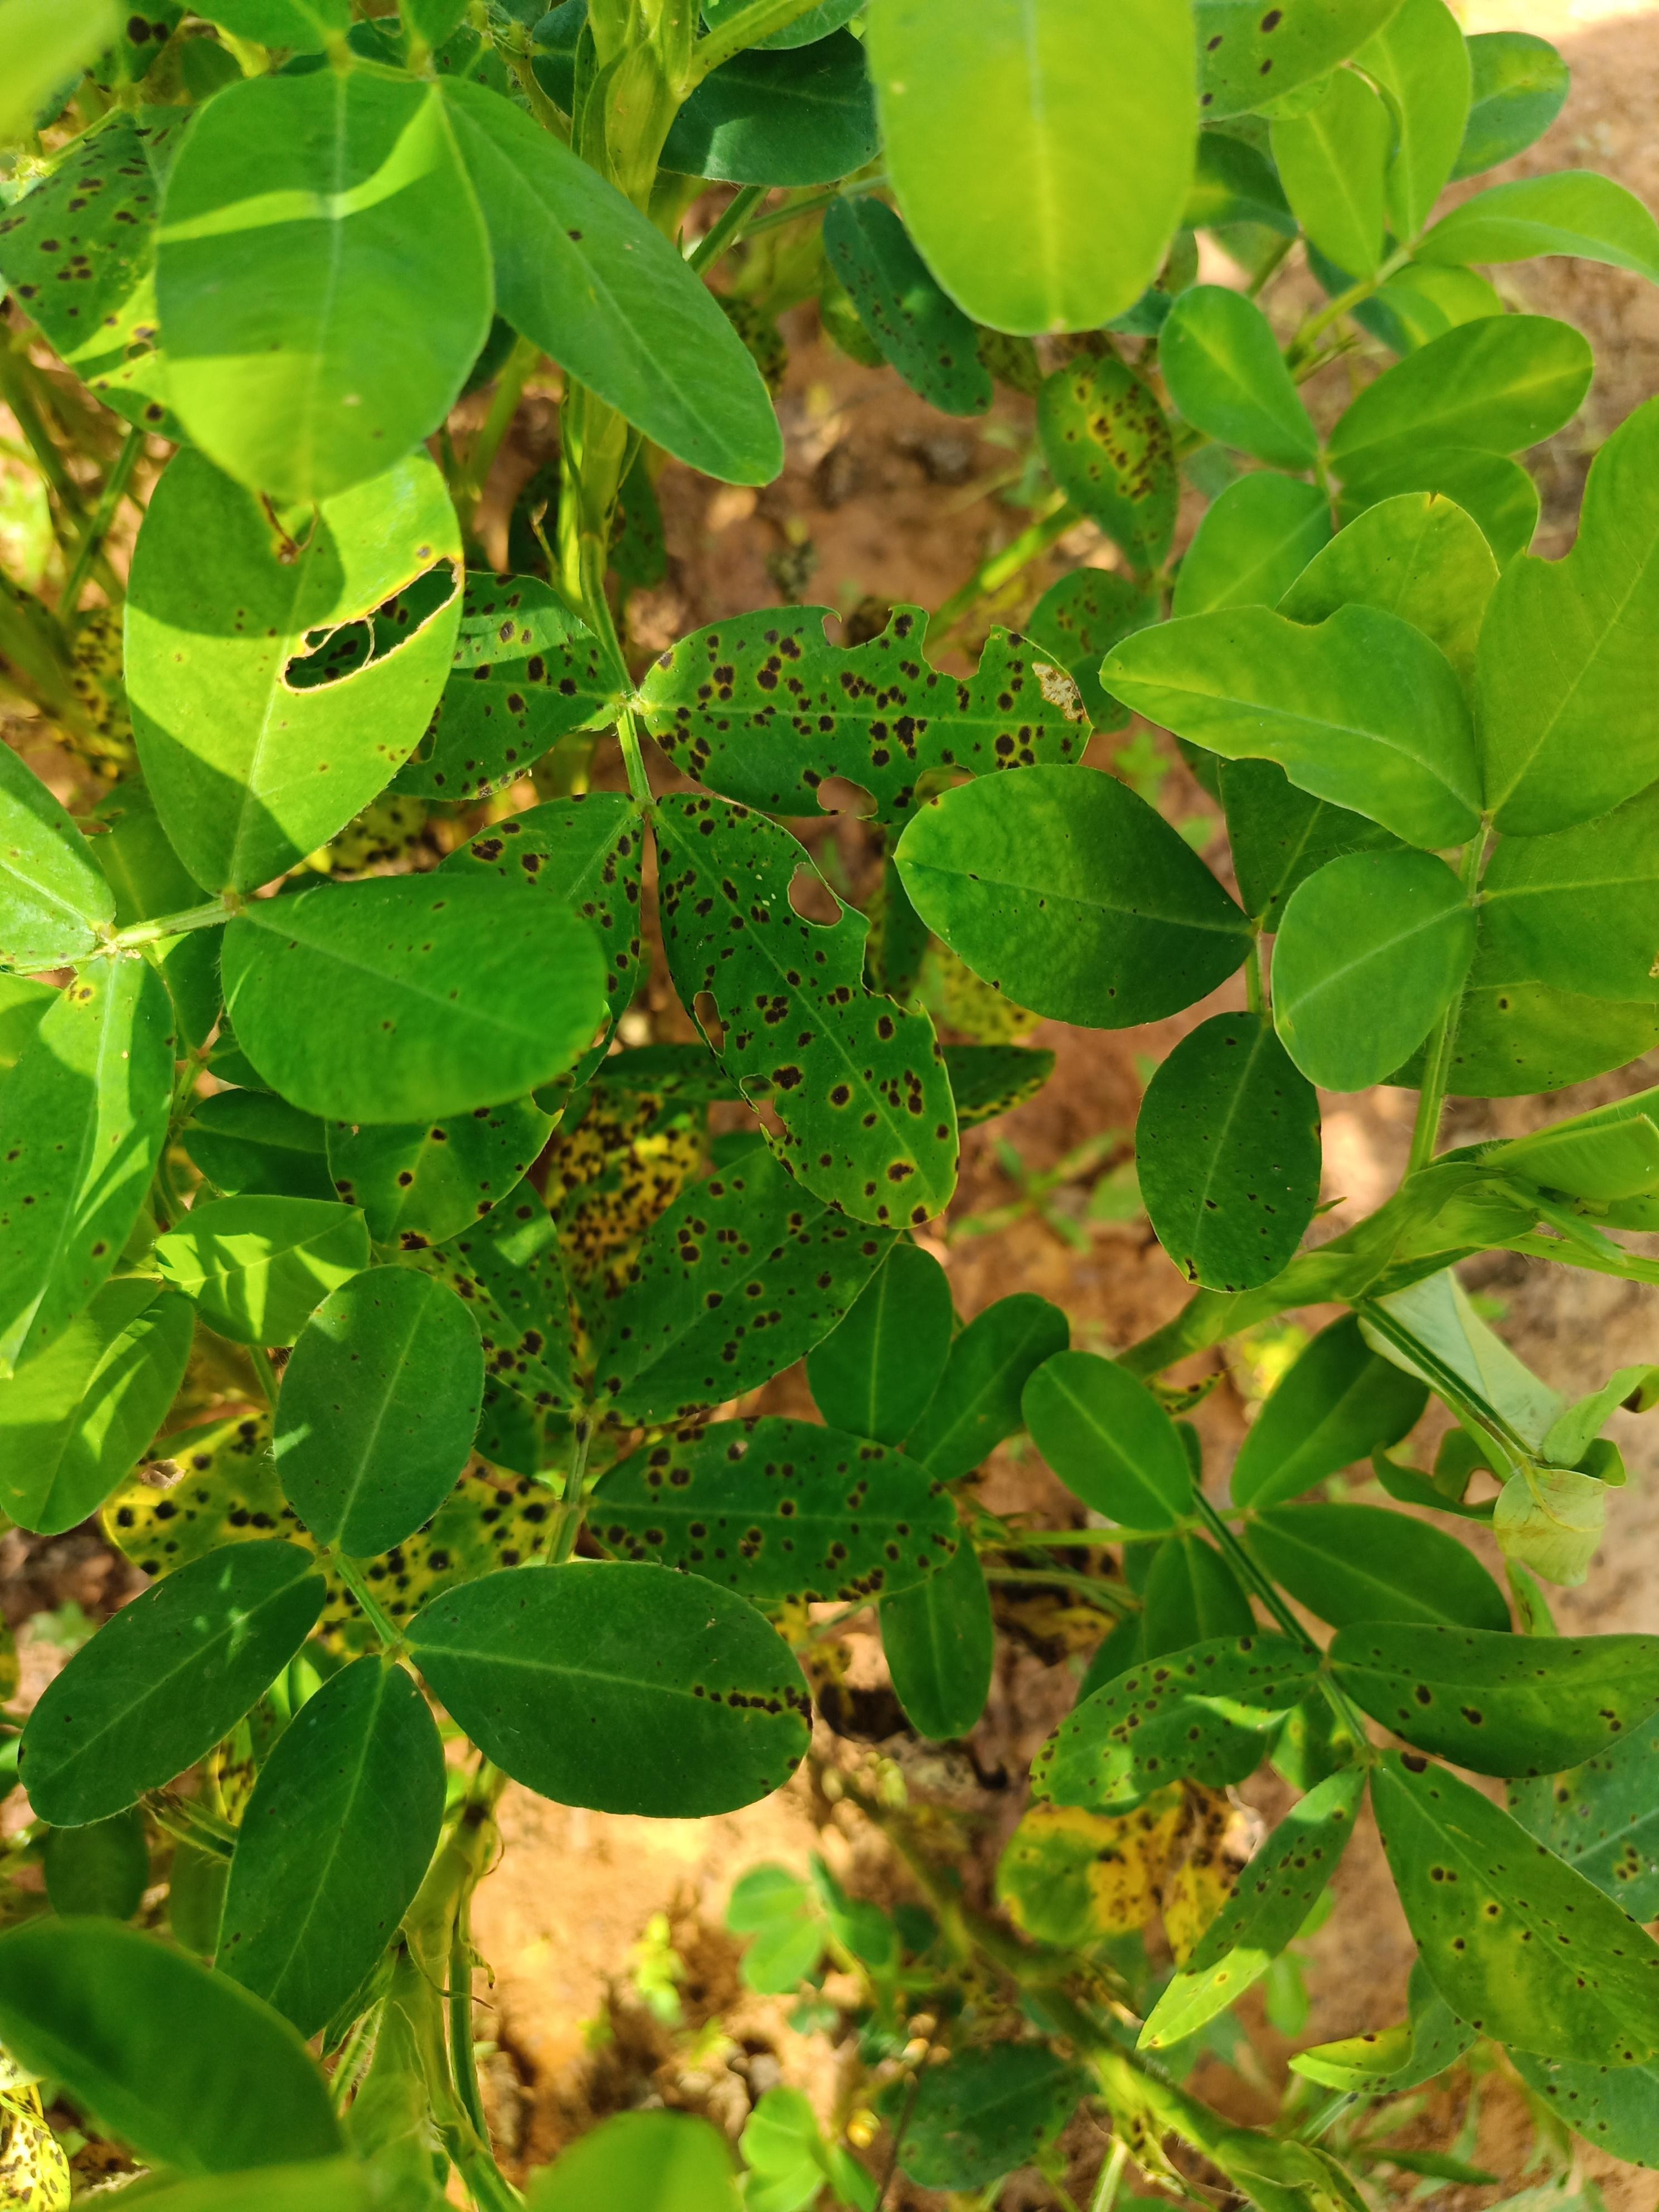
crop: groundnut
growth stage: development pod
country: Ghana
